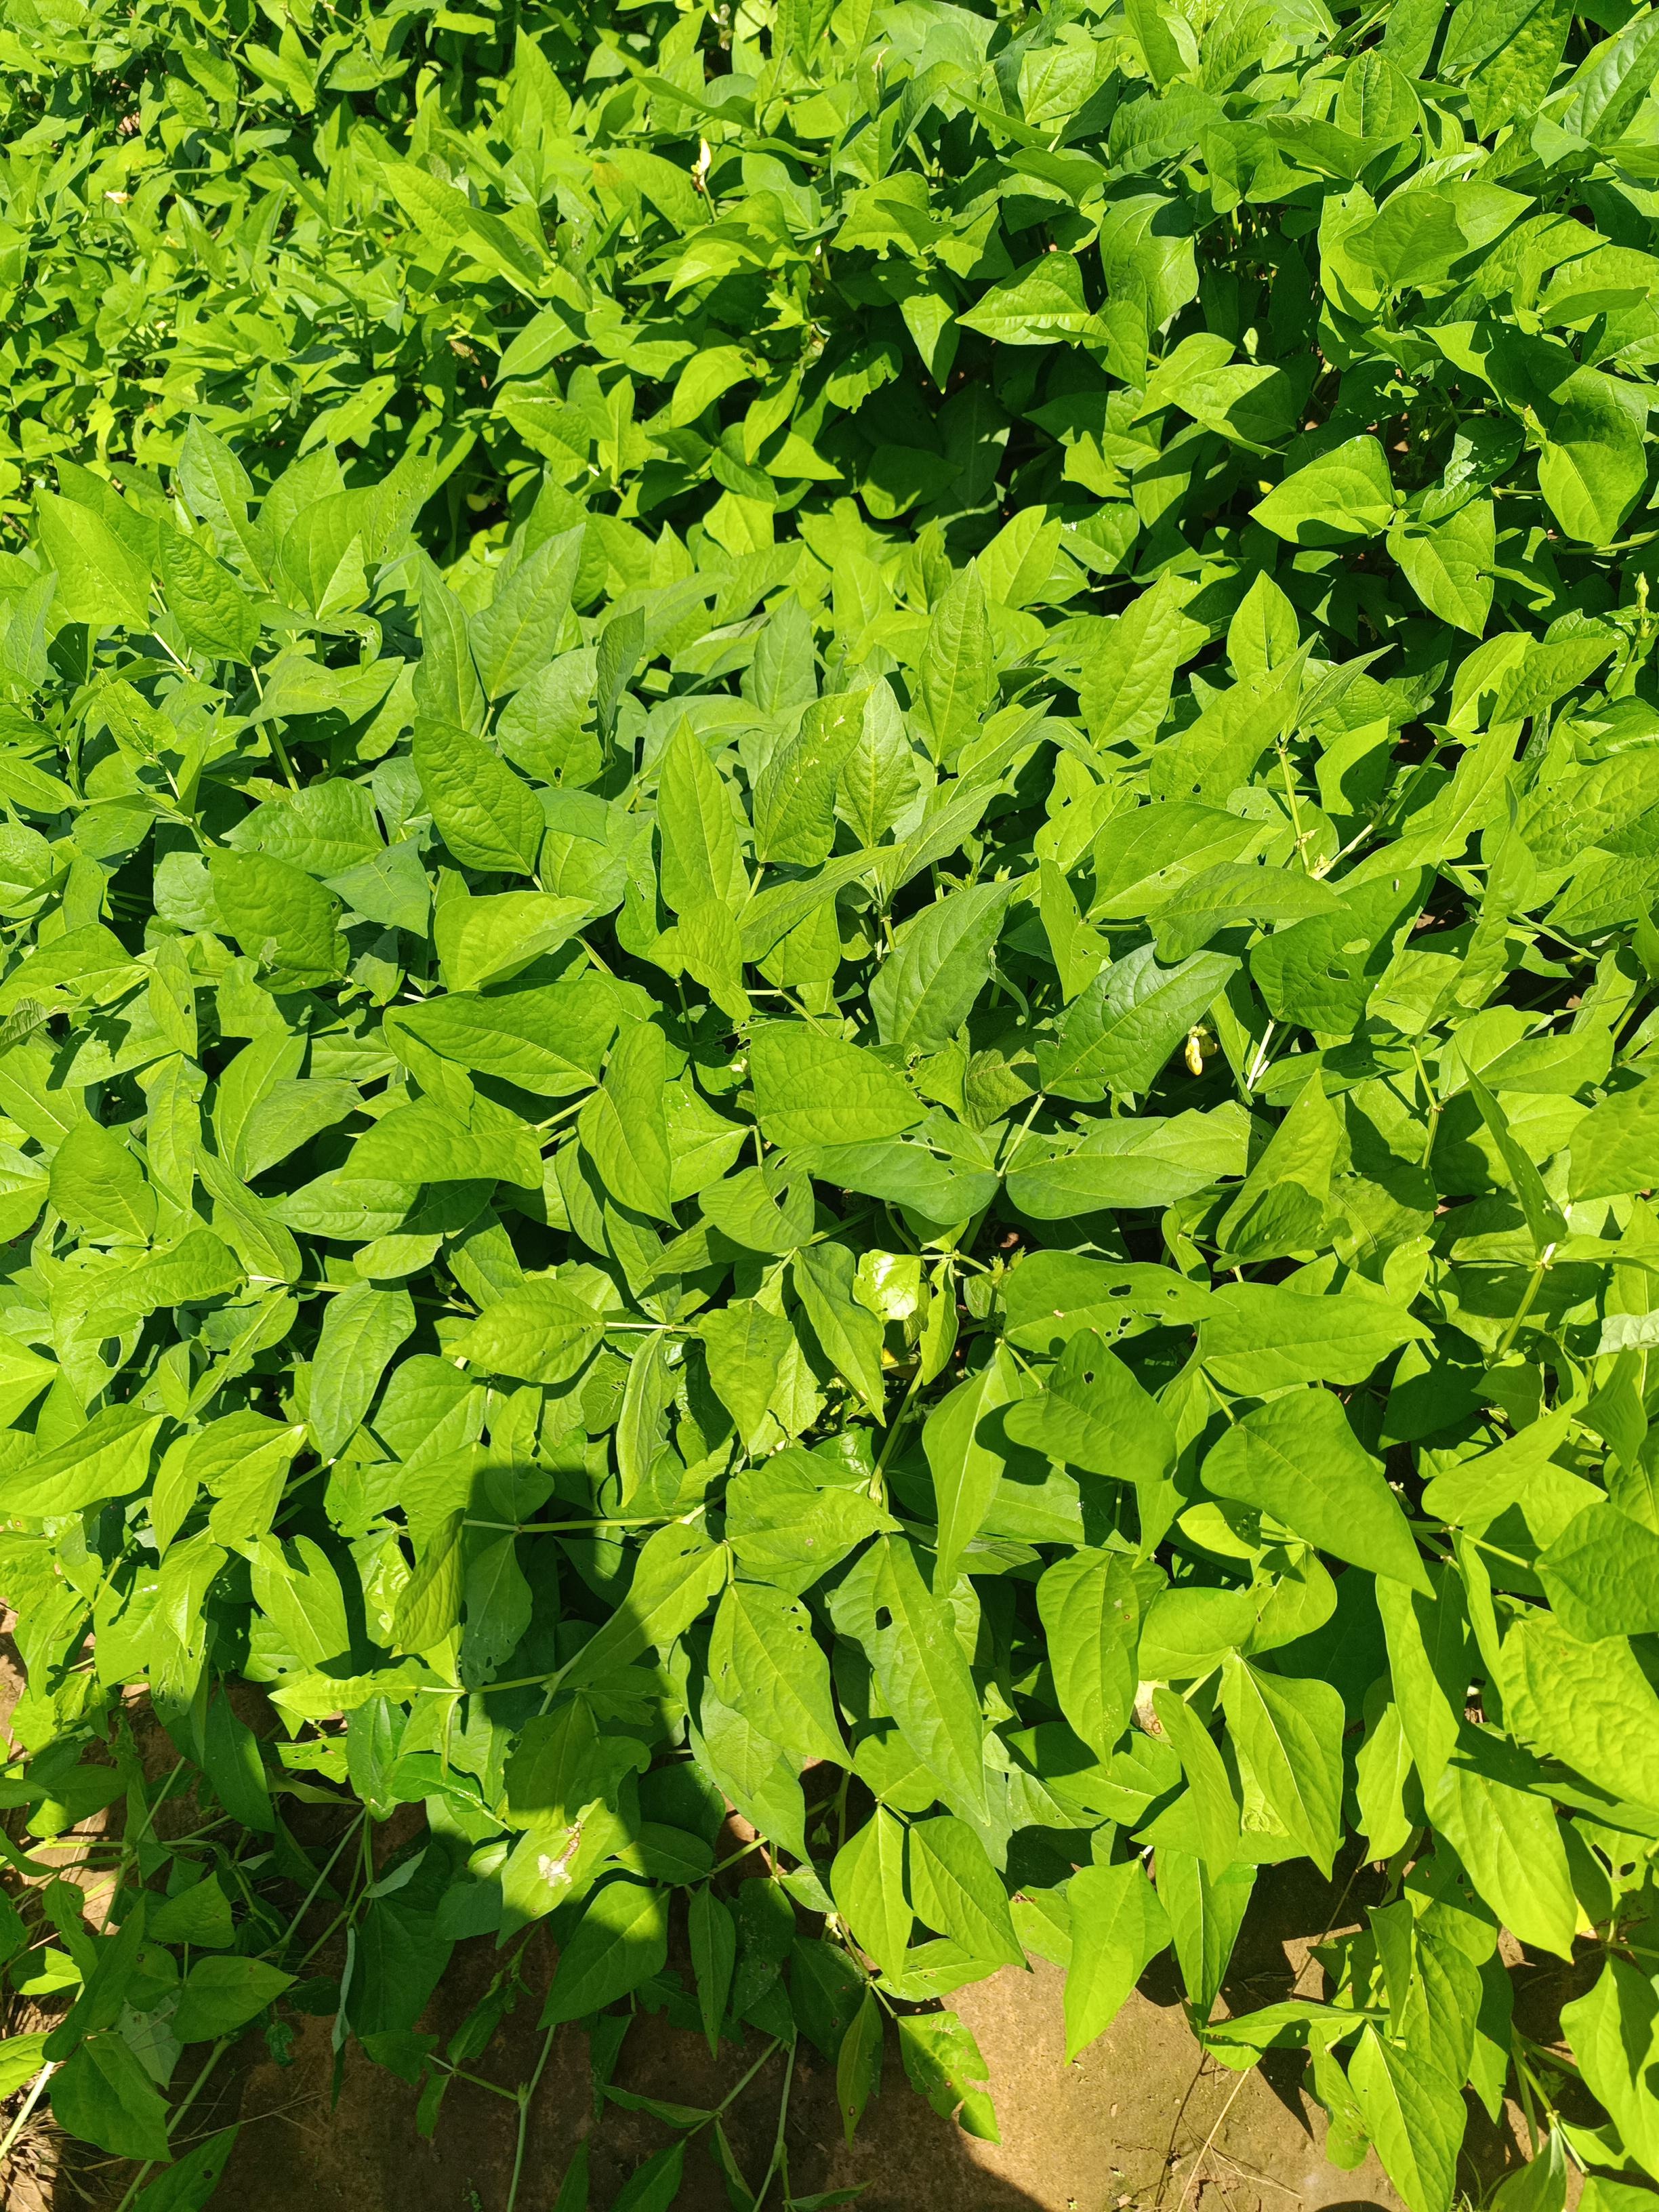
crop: cowpea
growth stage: flowering
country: Nigeria
